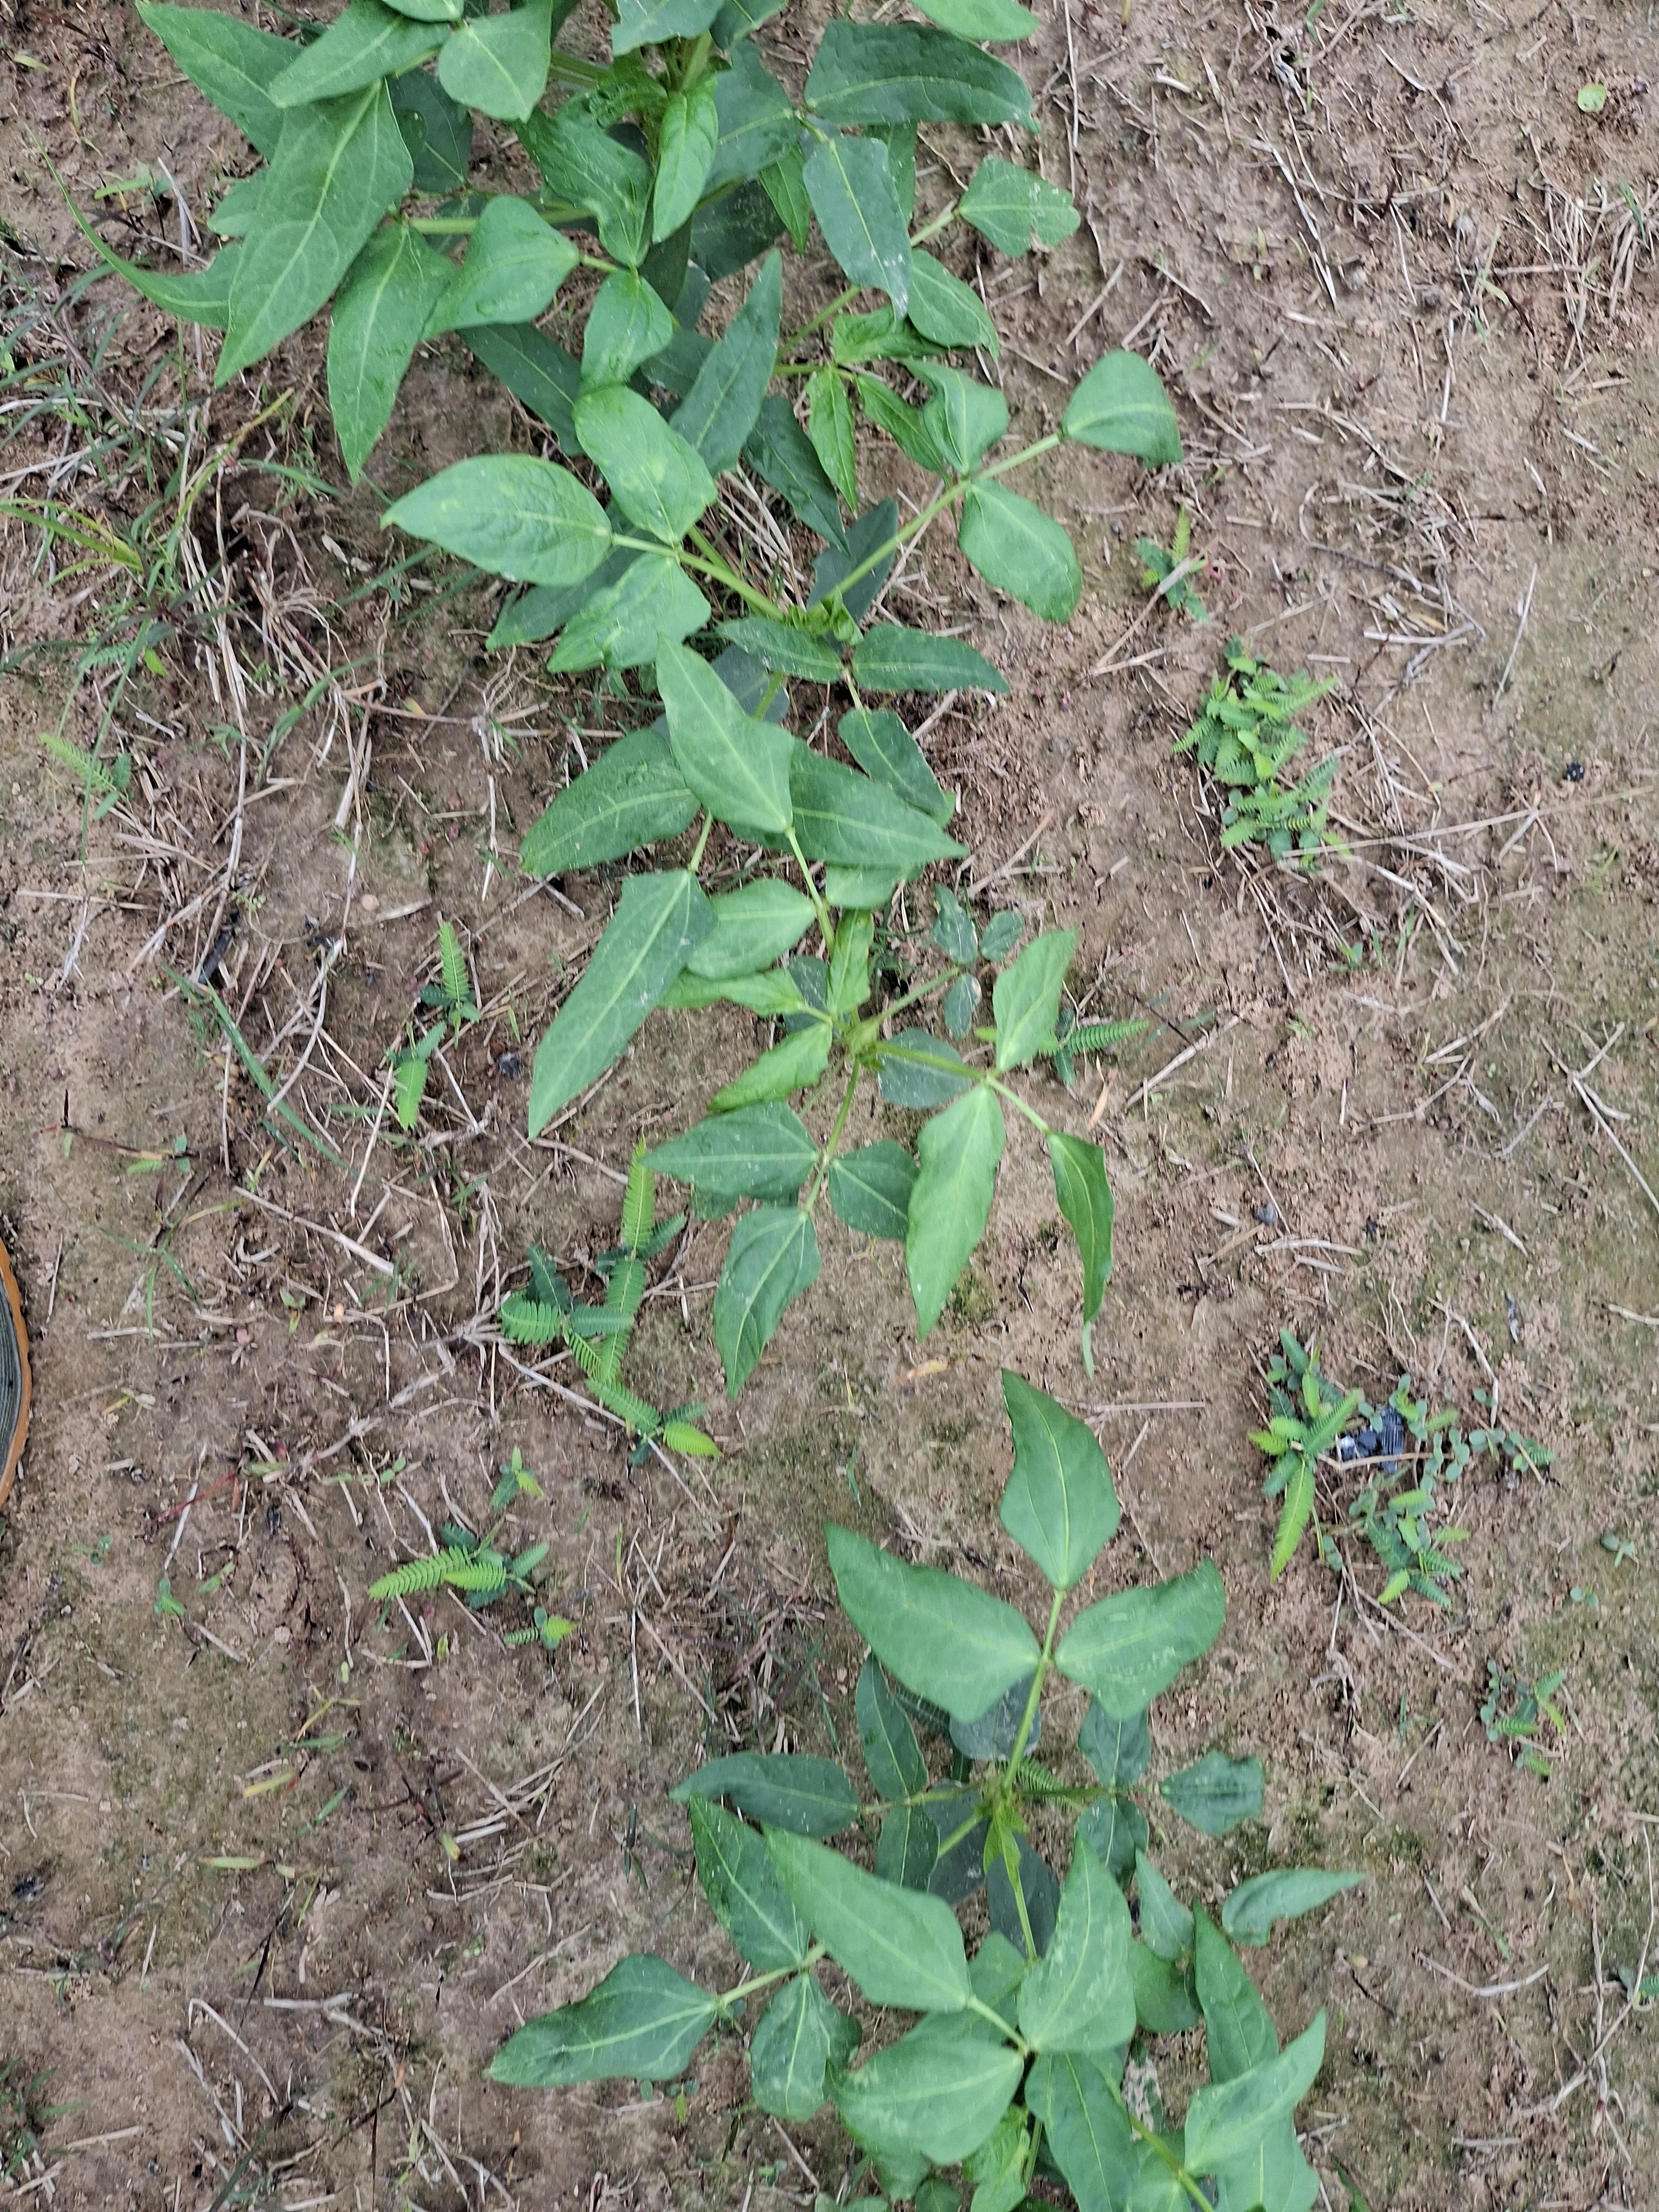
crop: cowpea
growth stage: emergence
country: Nigeria
